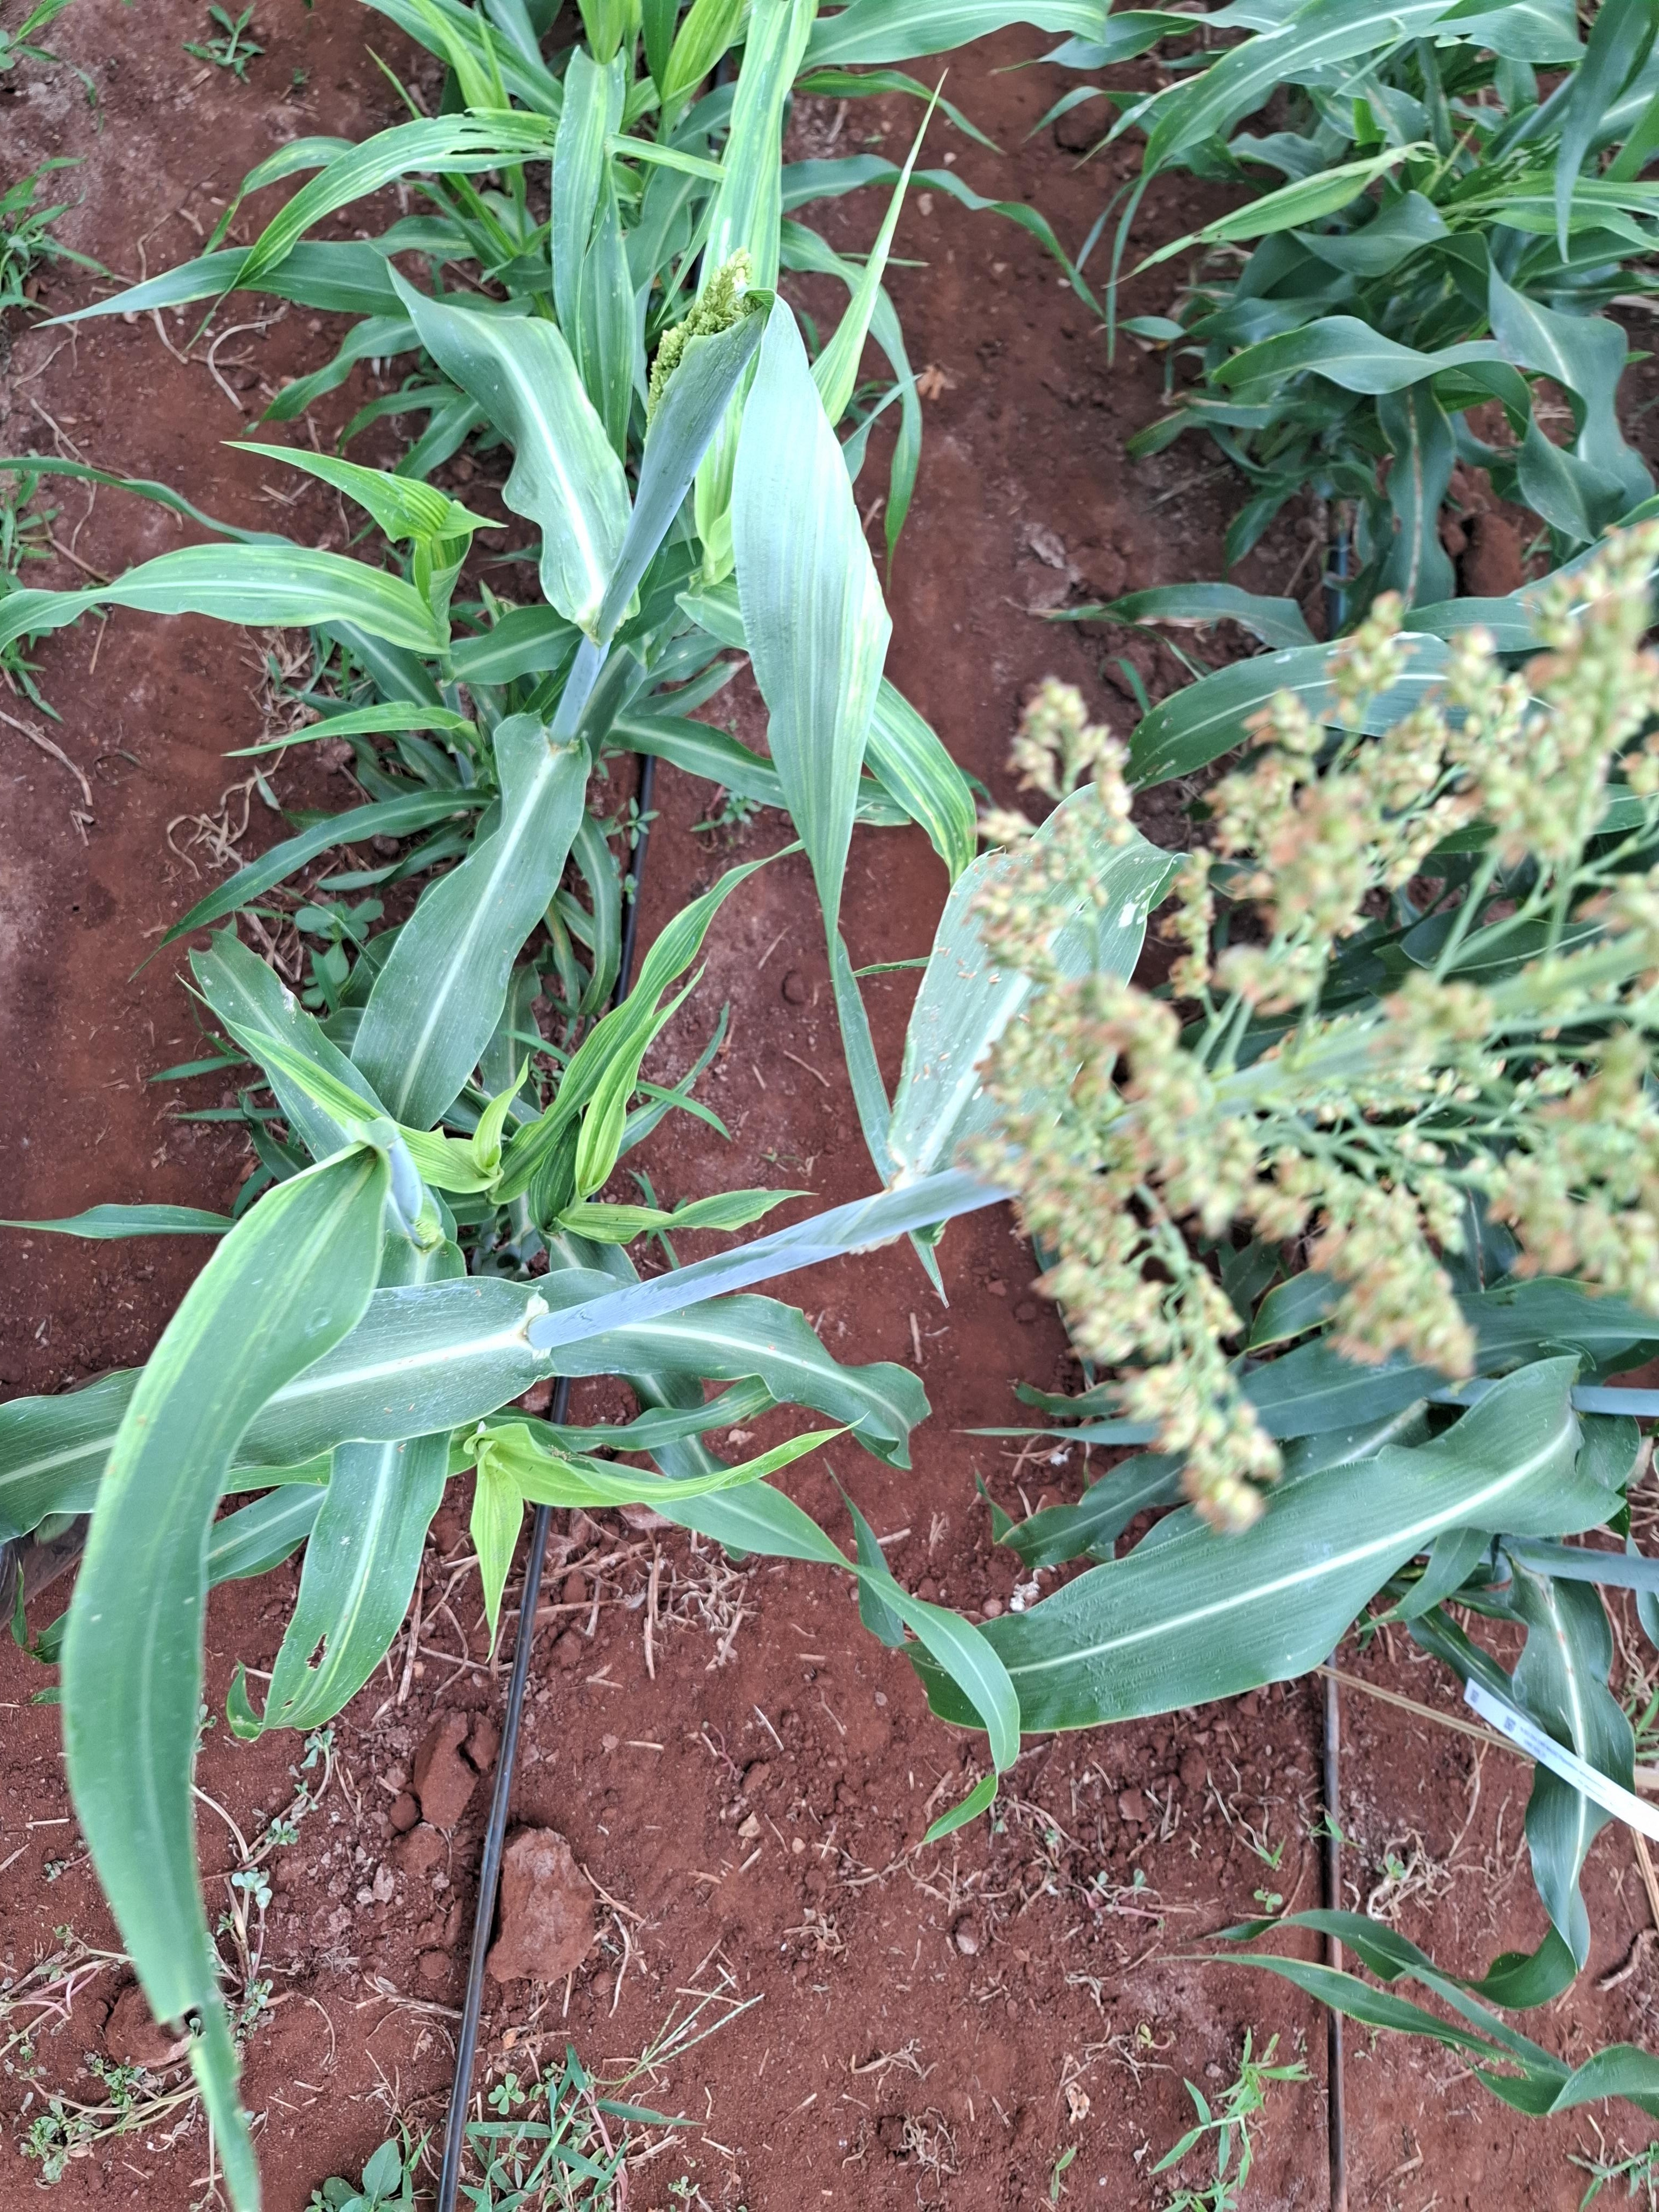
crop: sorghum
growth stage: flowering
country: Kenya
